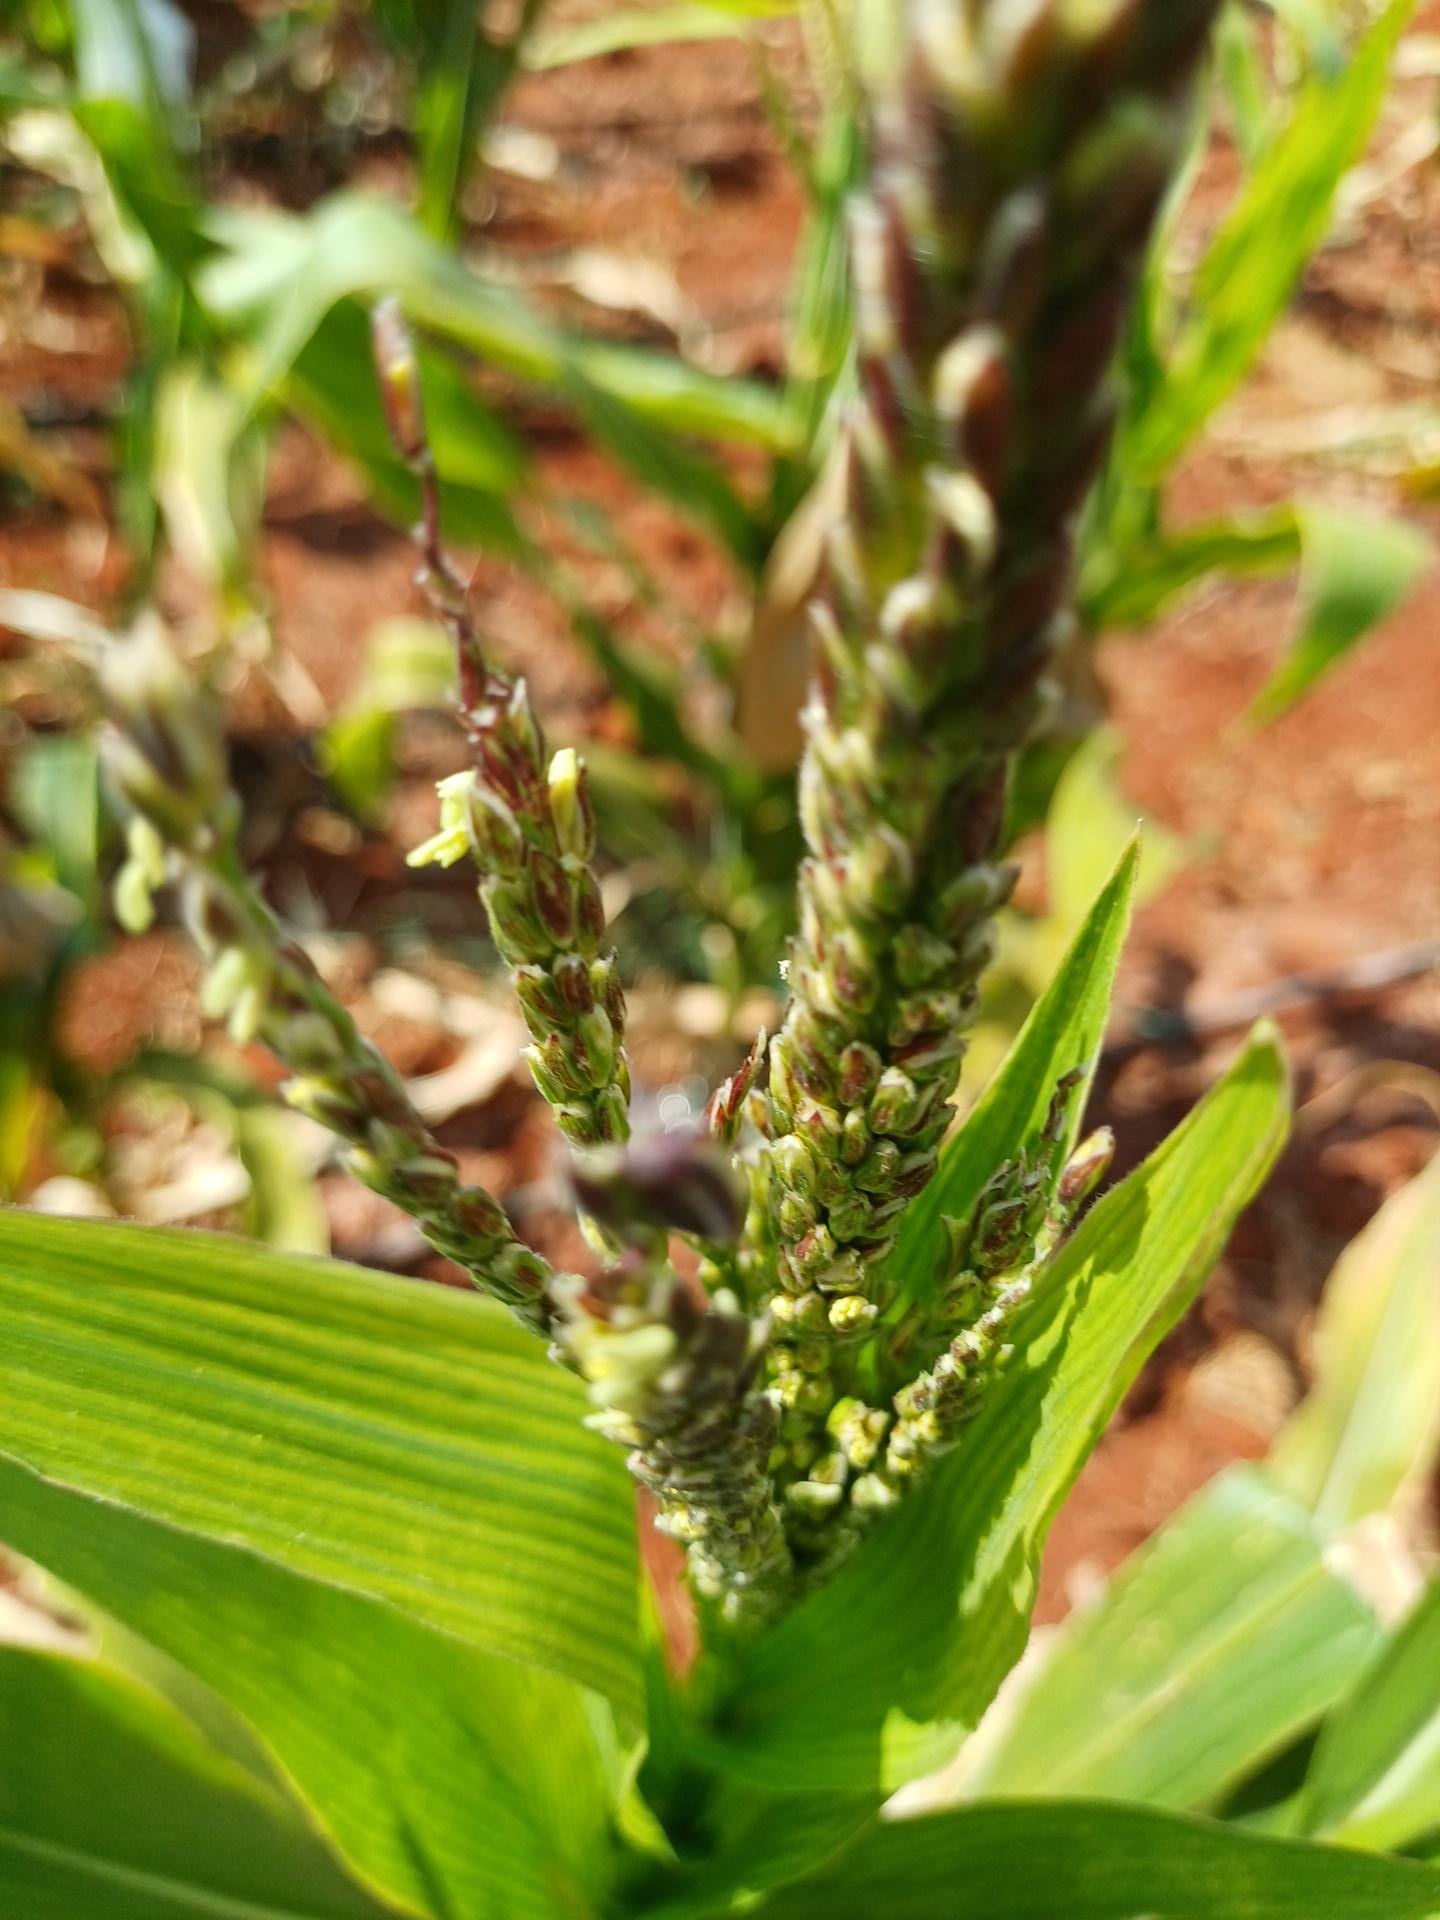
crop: maize
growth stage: flowering
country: Kenya
